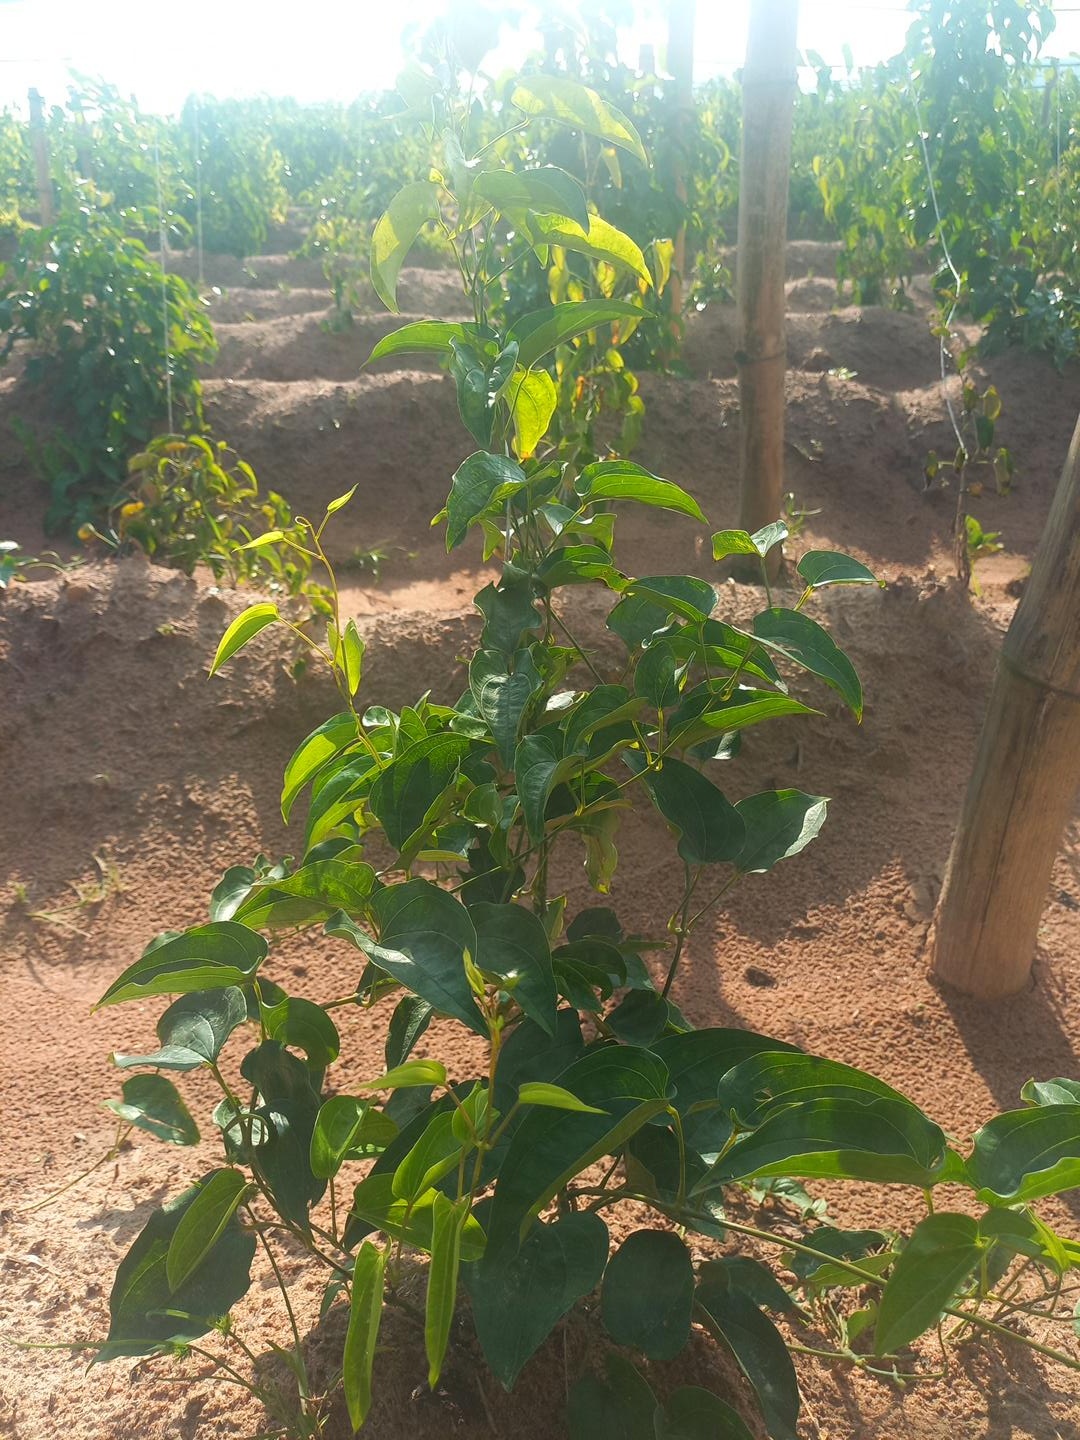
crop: yam
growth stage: vegetative
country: Nigeria
